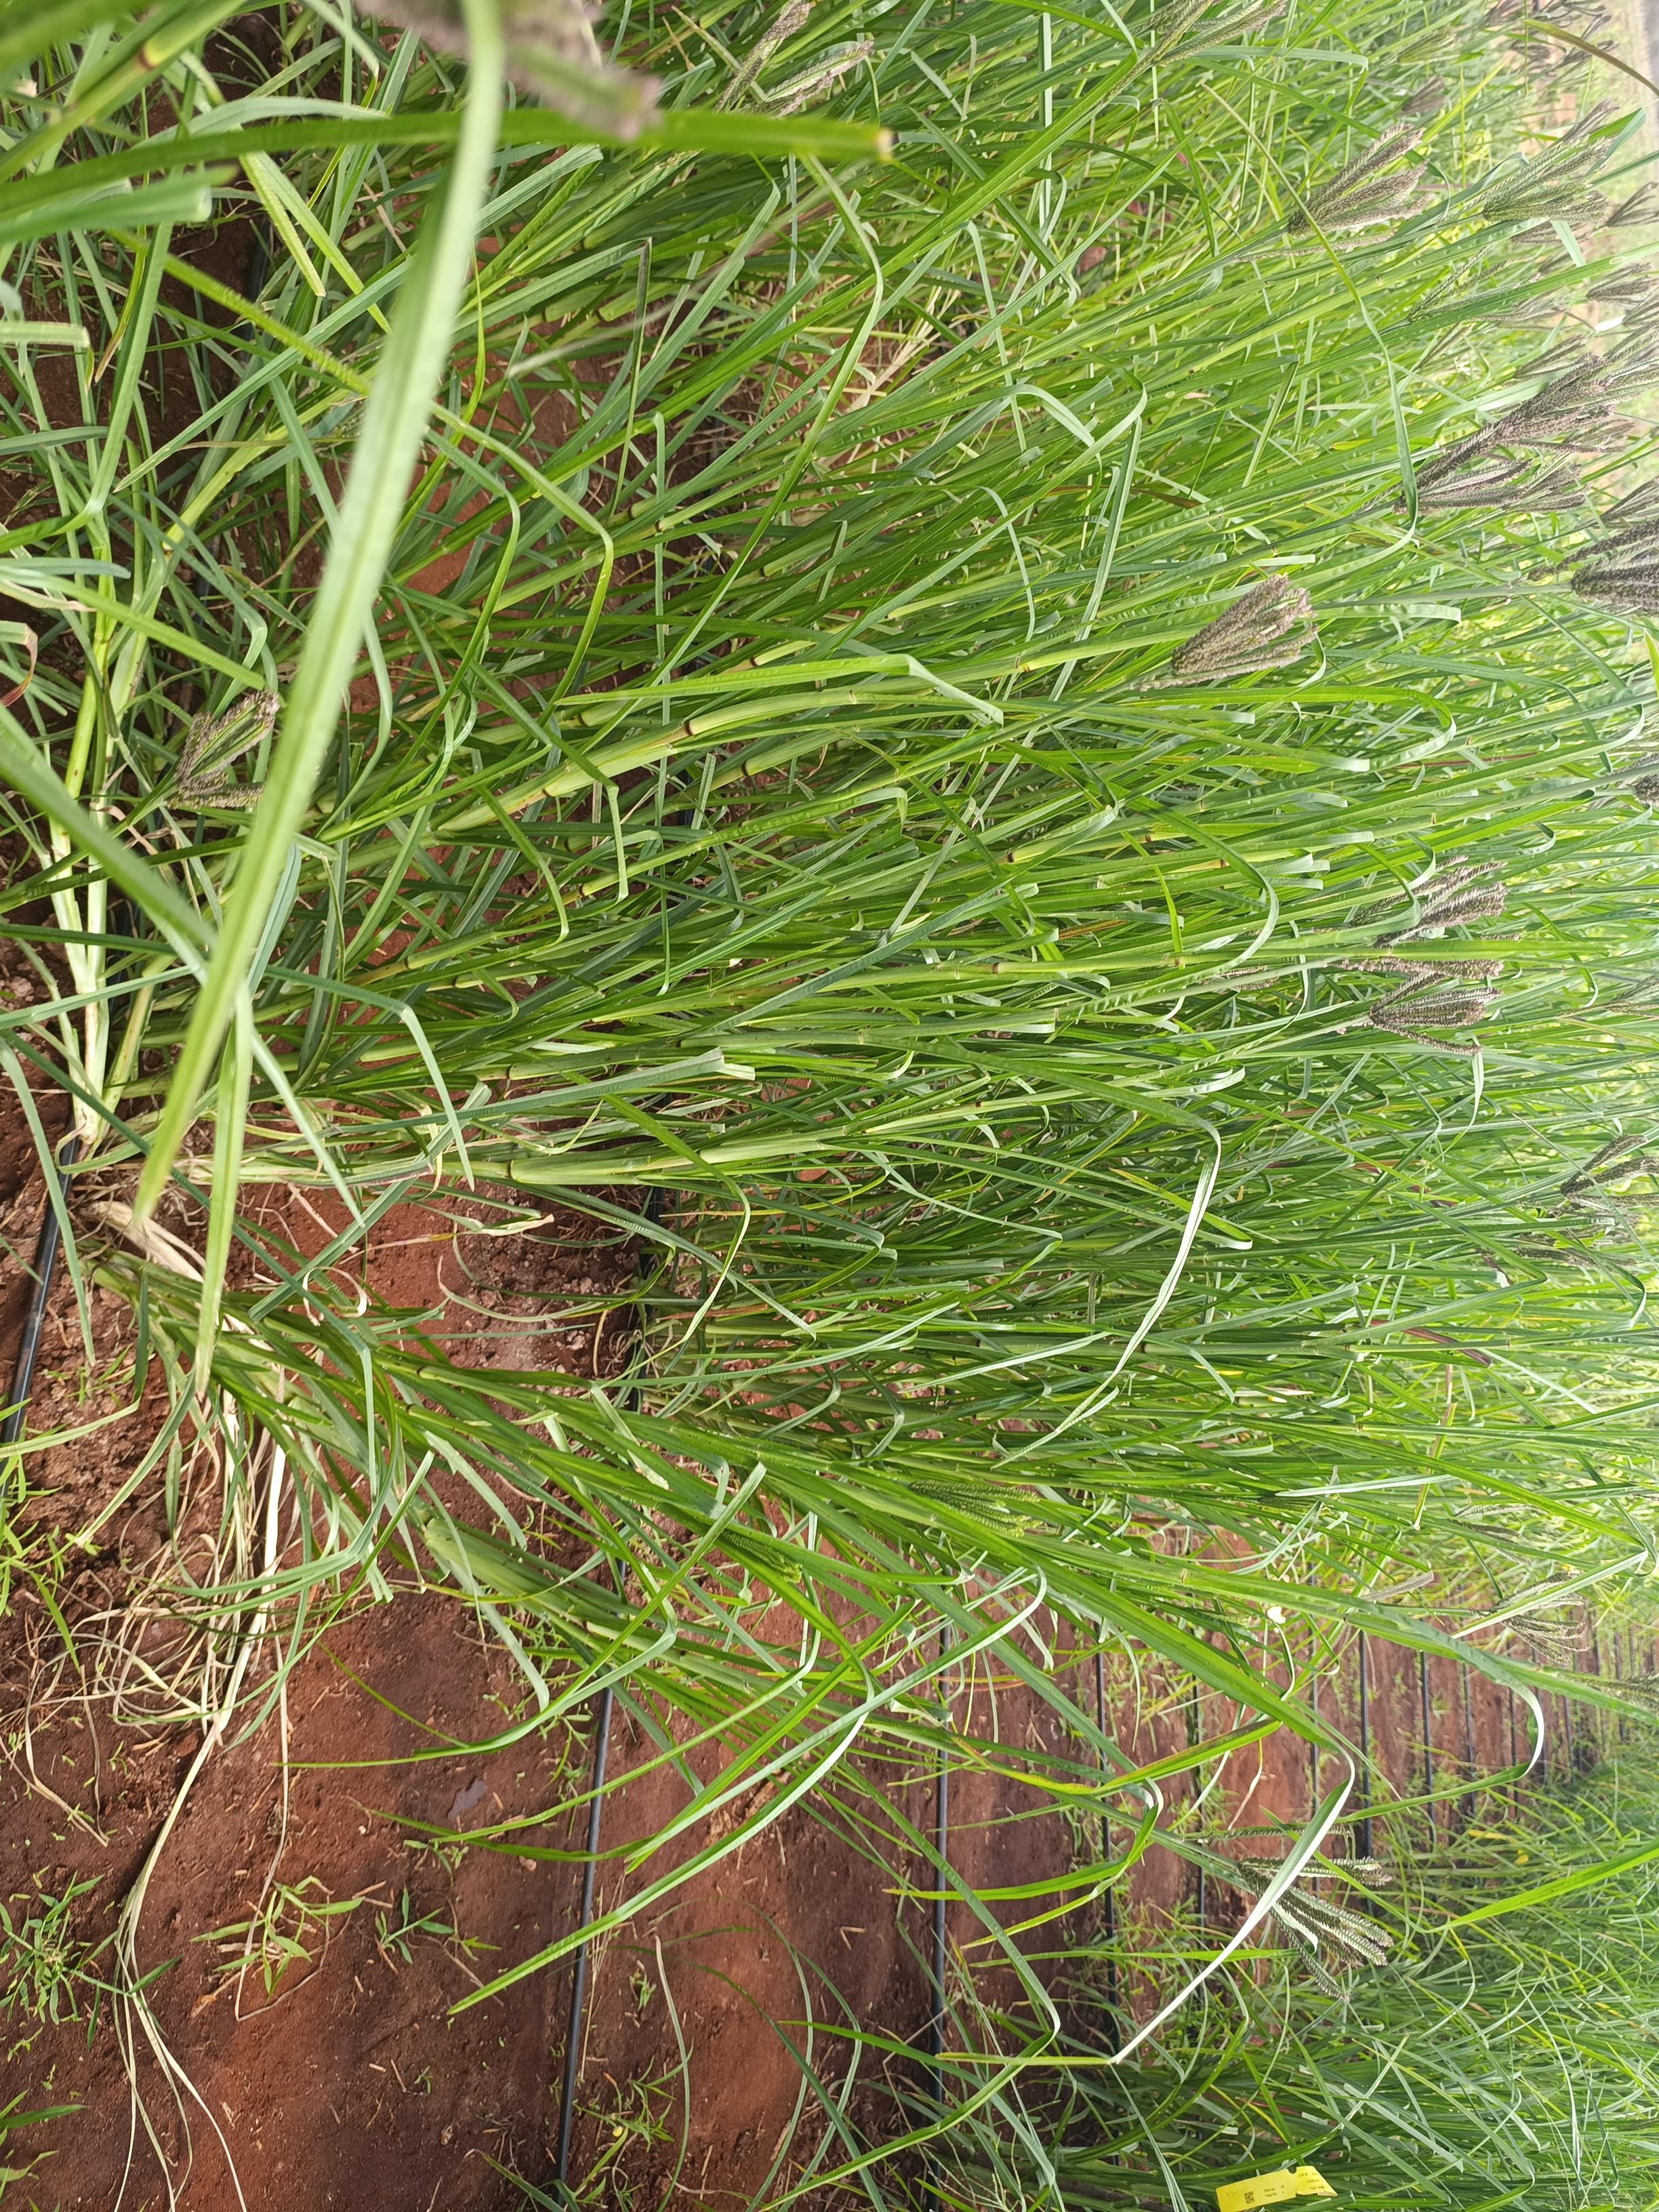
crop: finger millet
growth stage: flowering
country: Kenya
